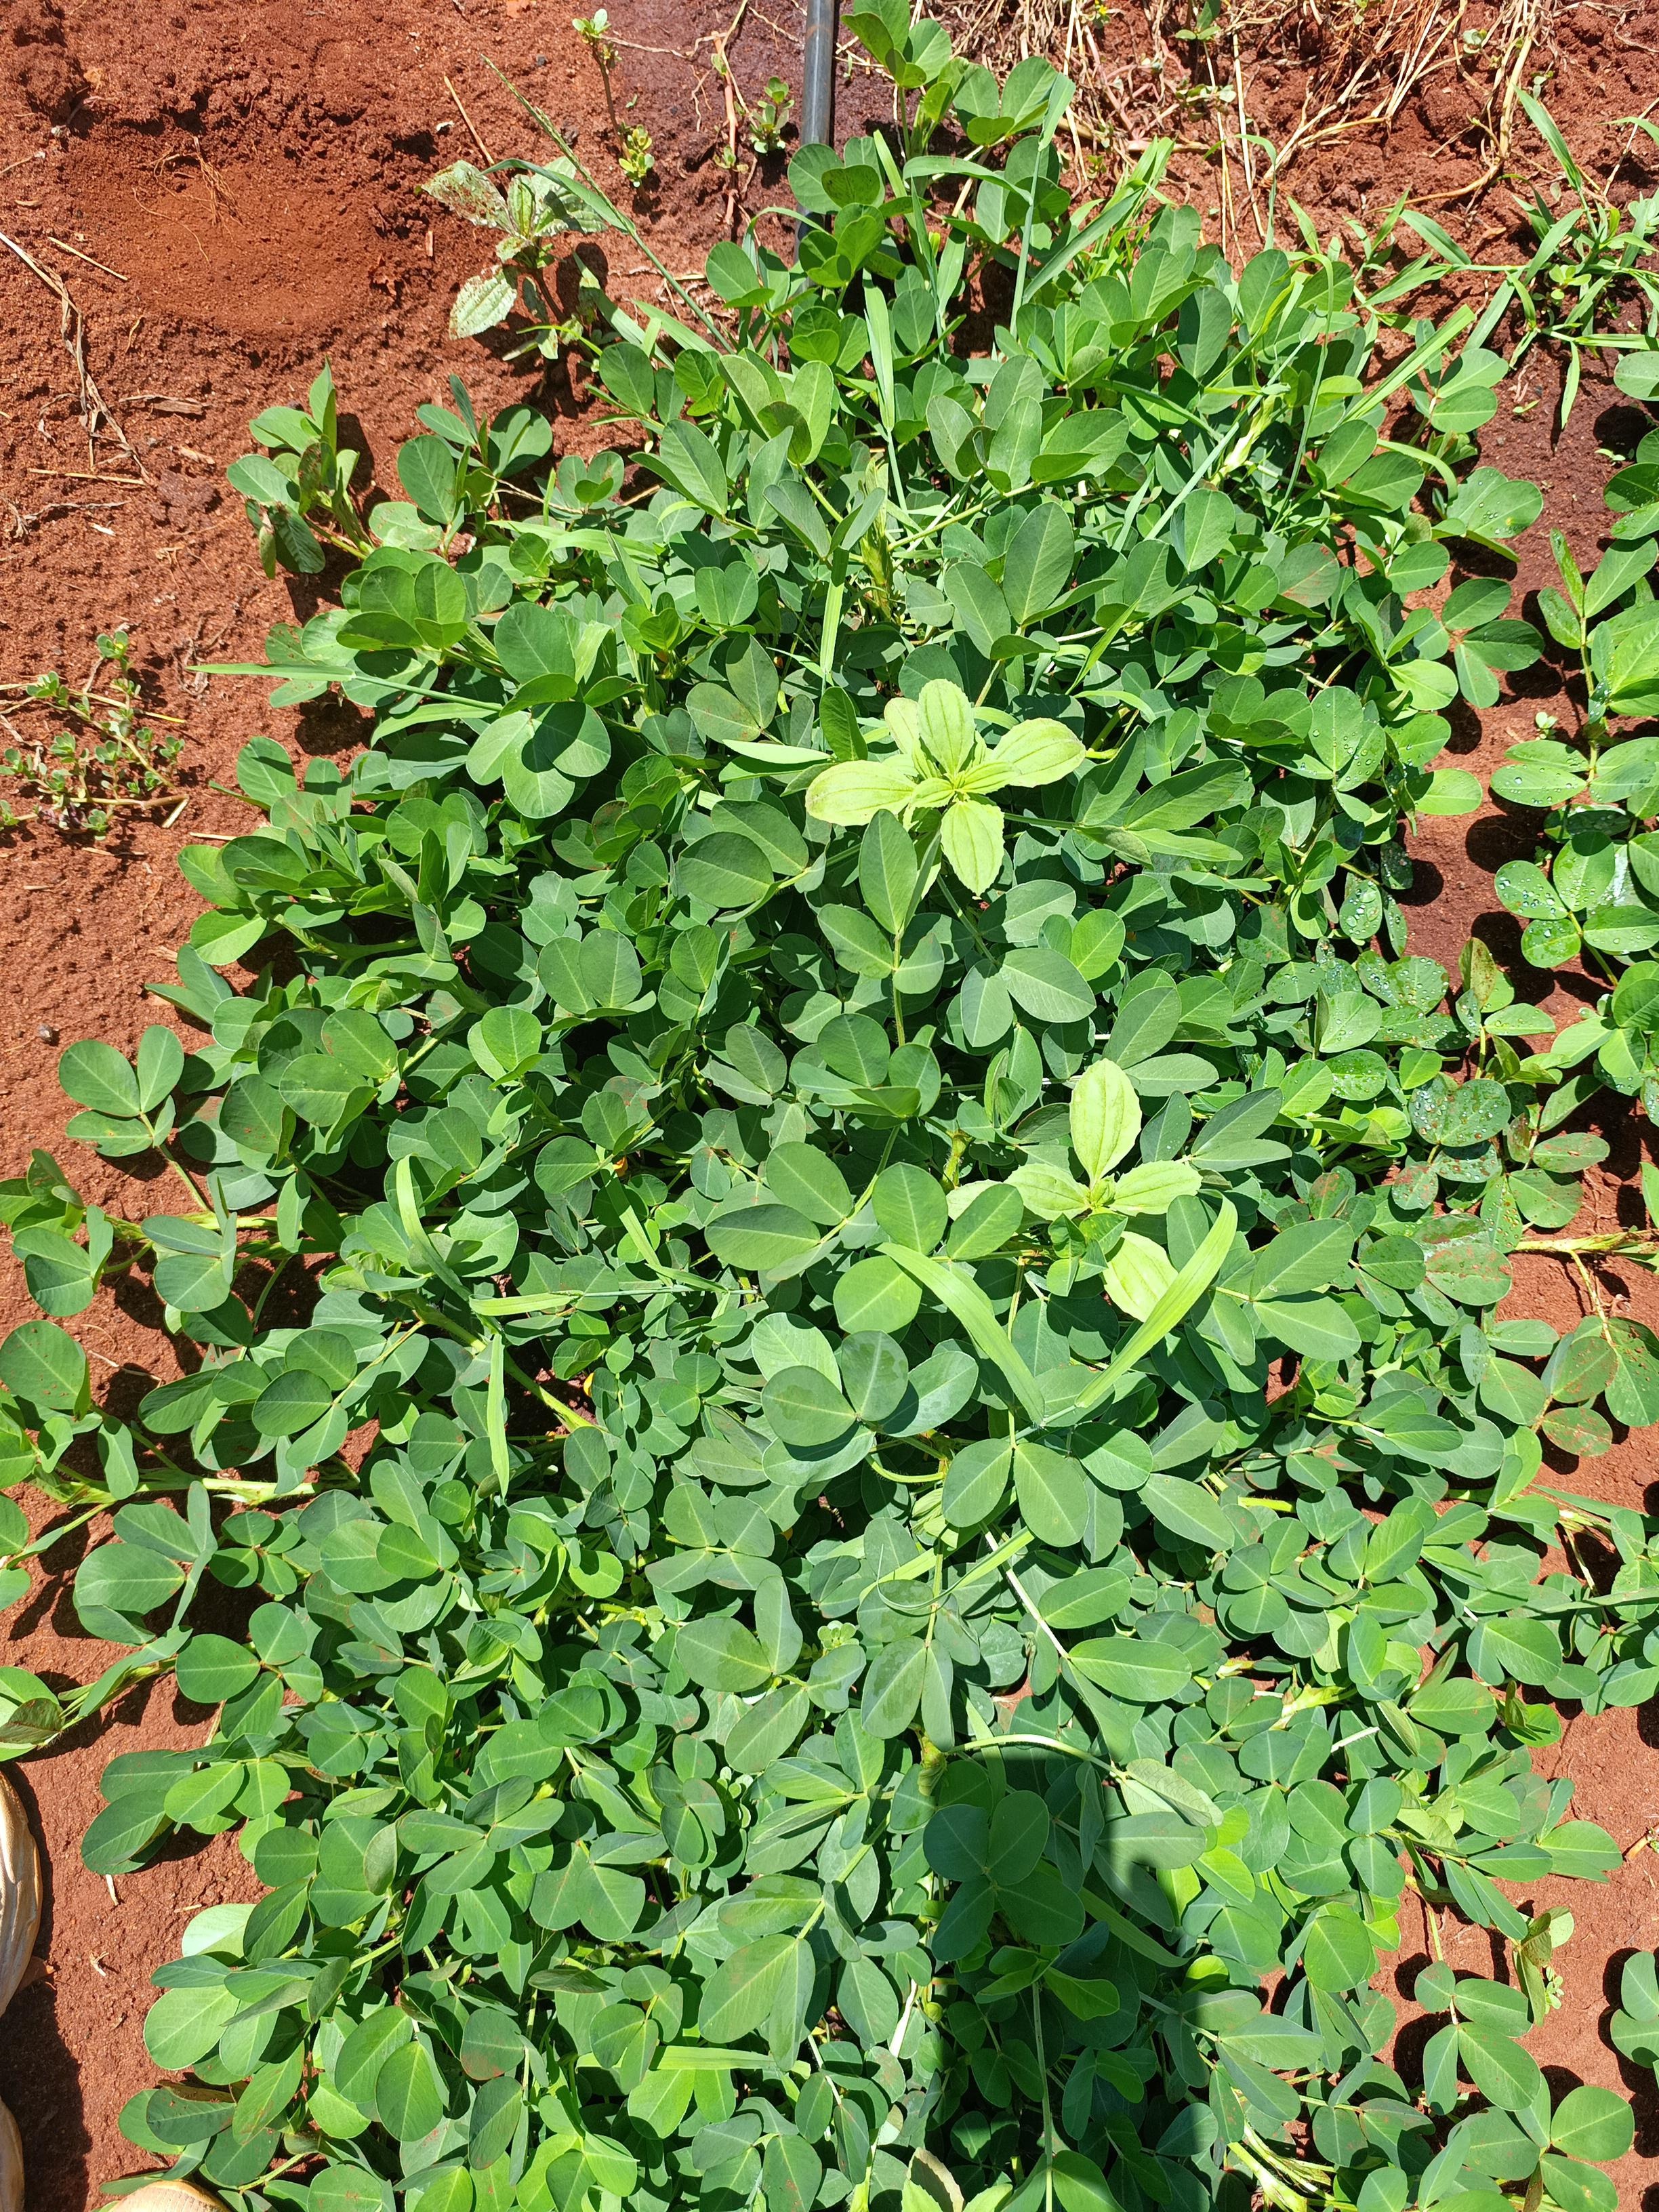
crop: groundnut
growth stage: flowering
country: Kenya
